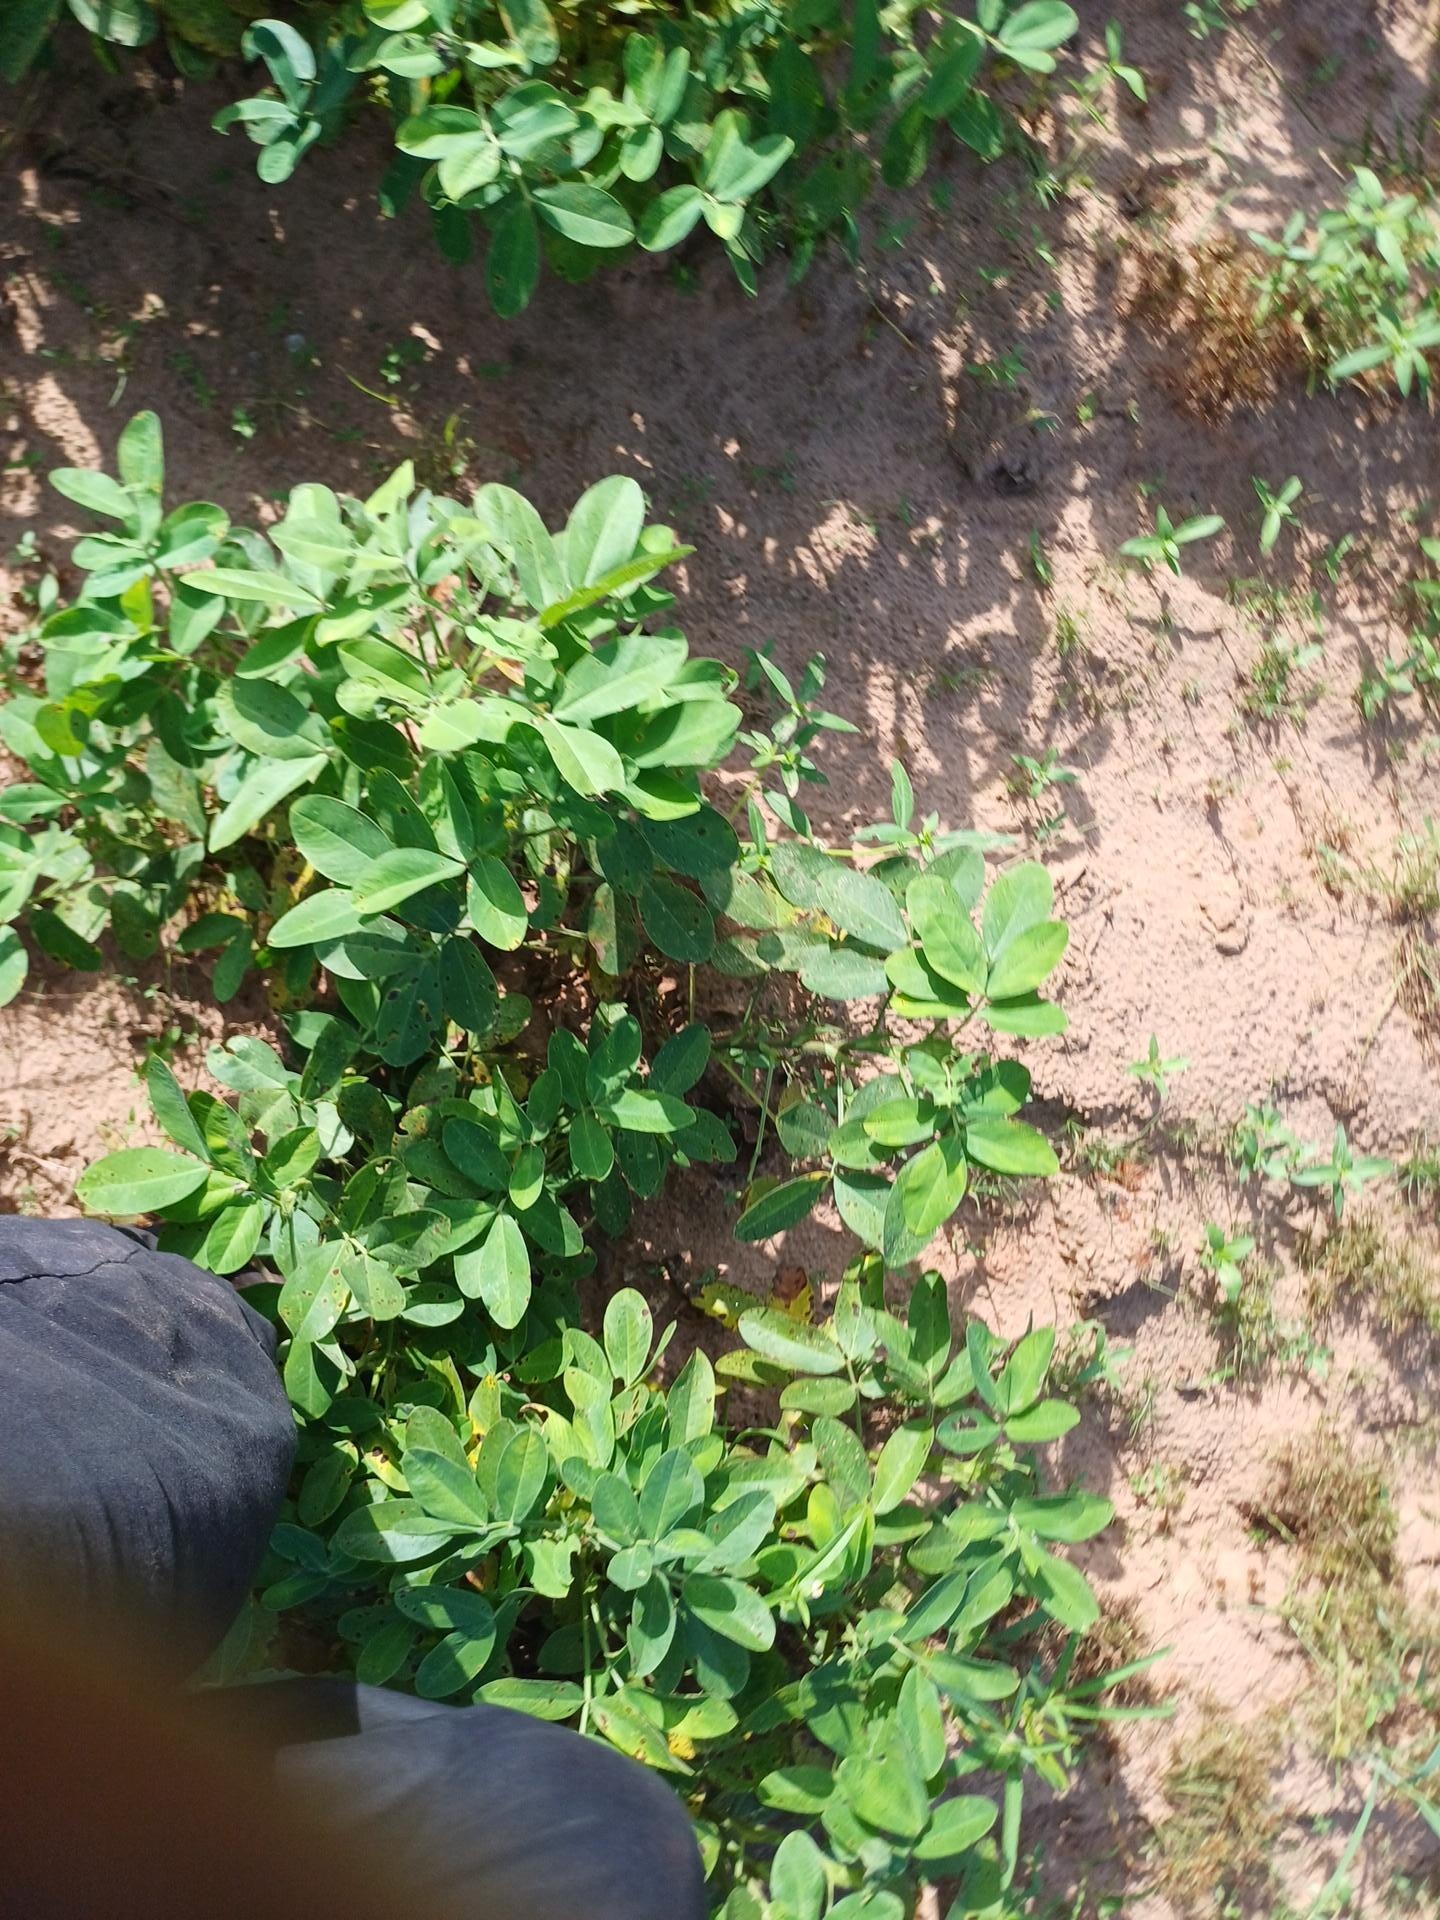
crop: groundnut
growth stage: flowering
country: Senegal
